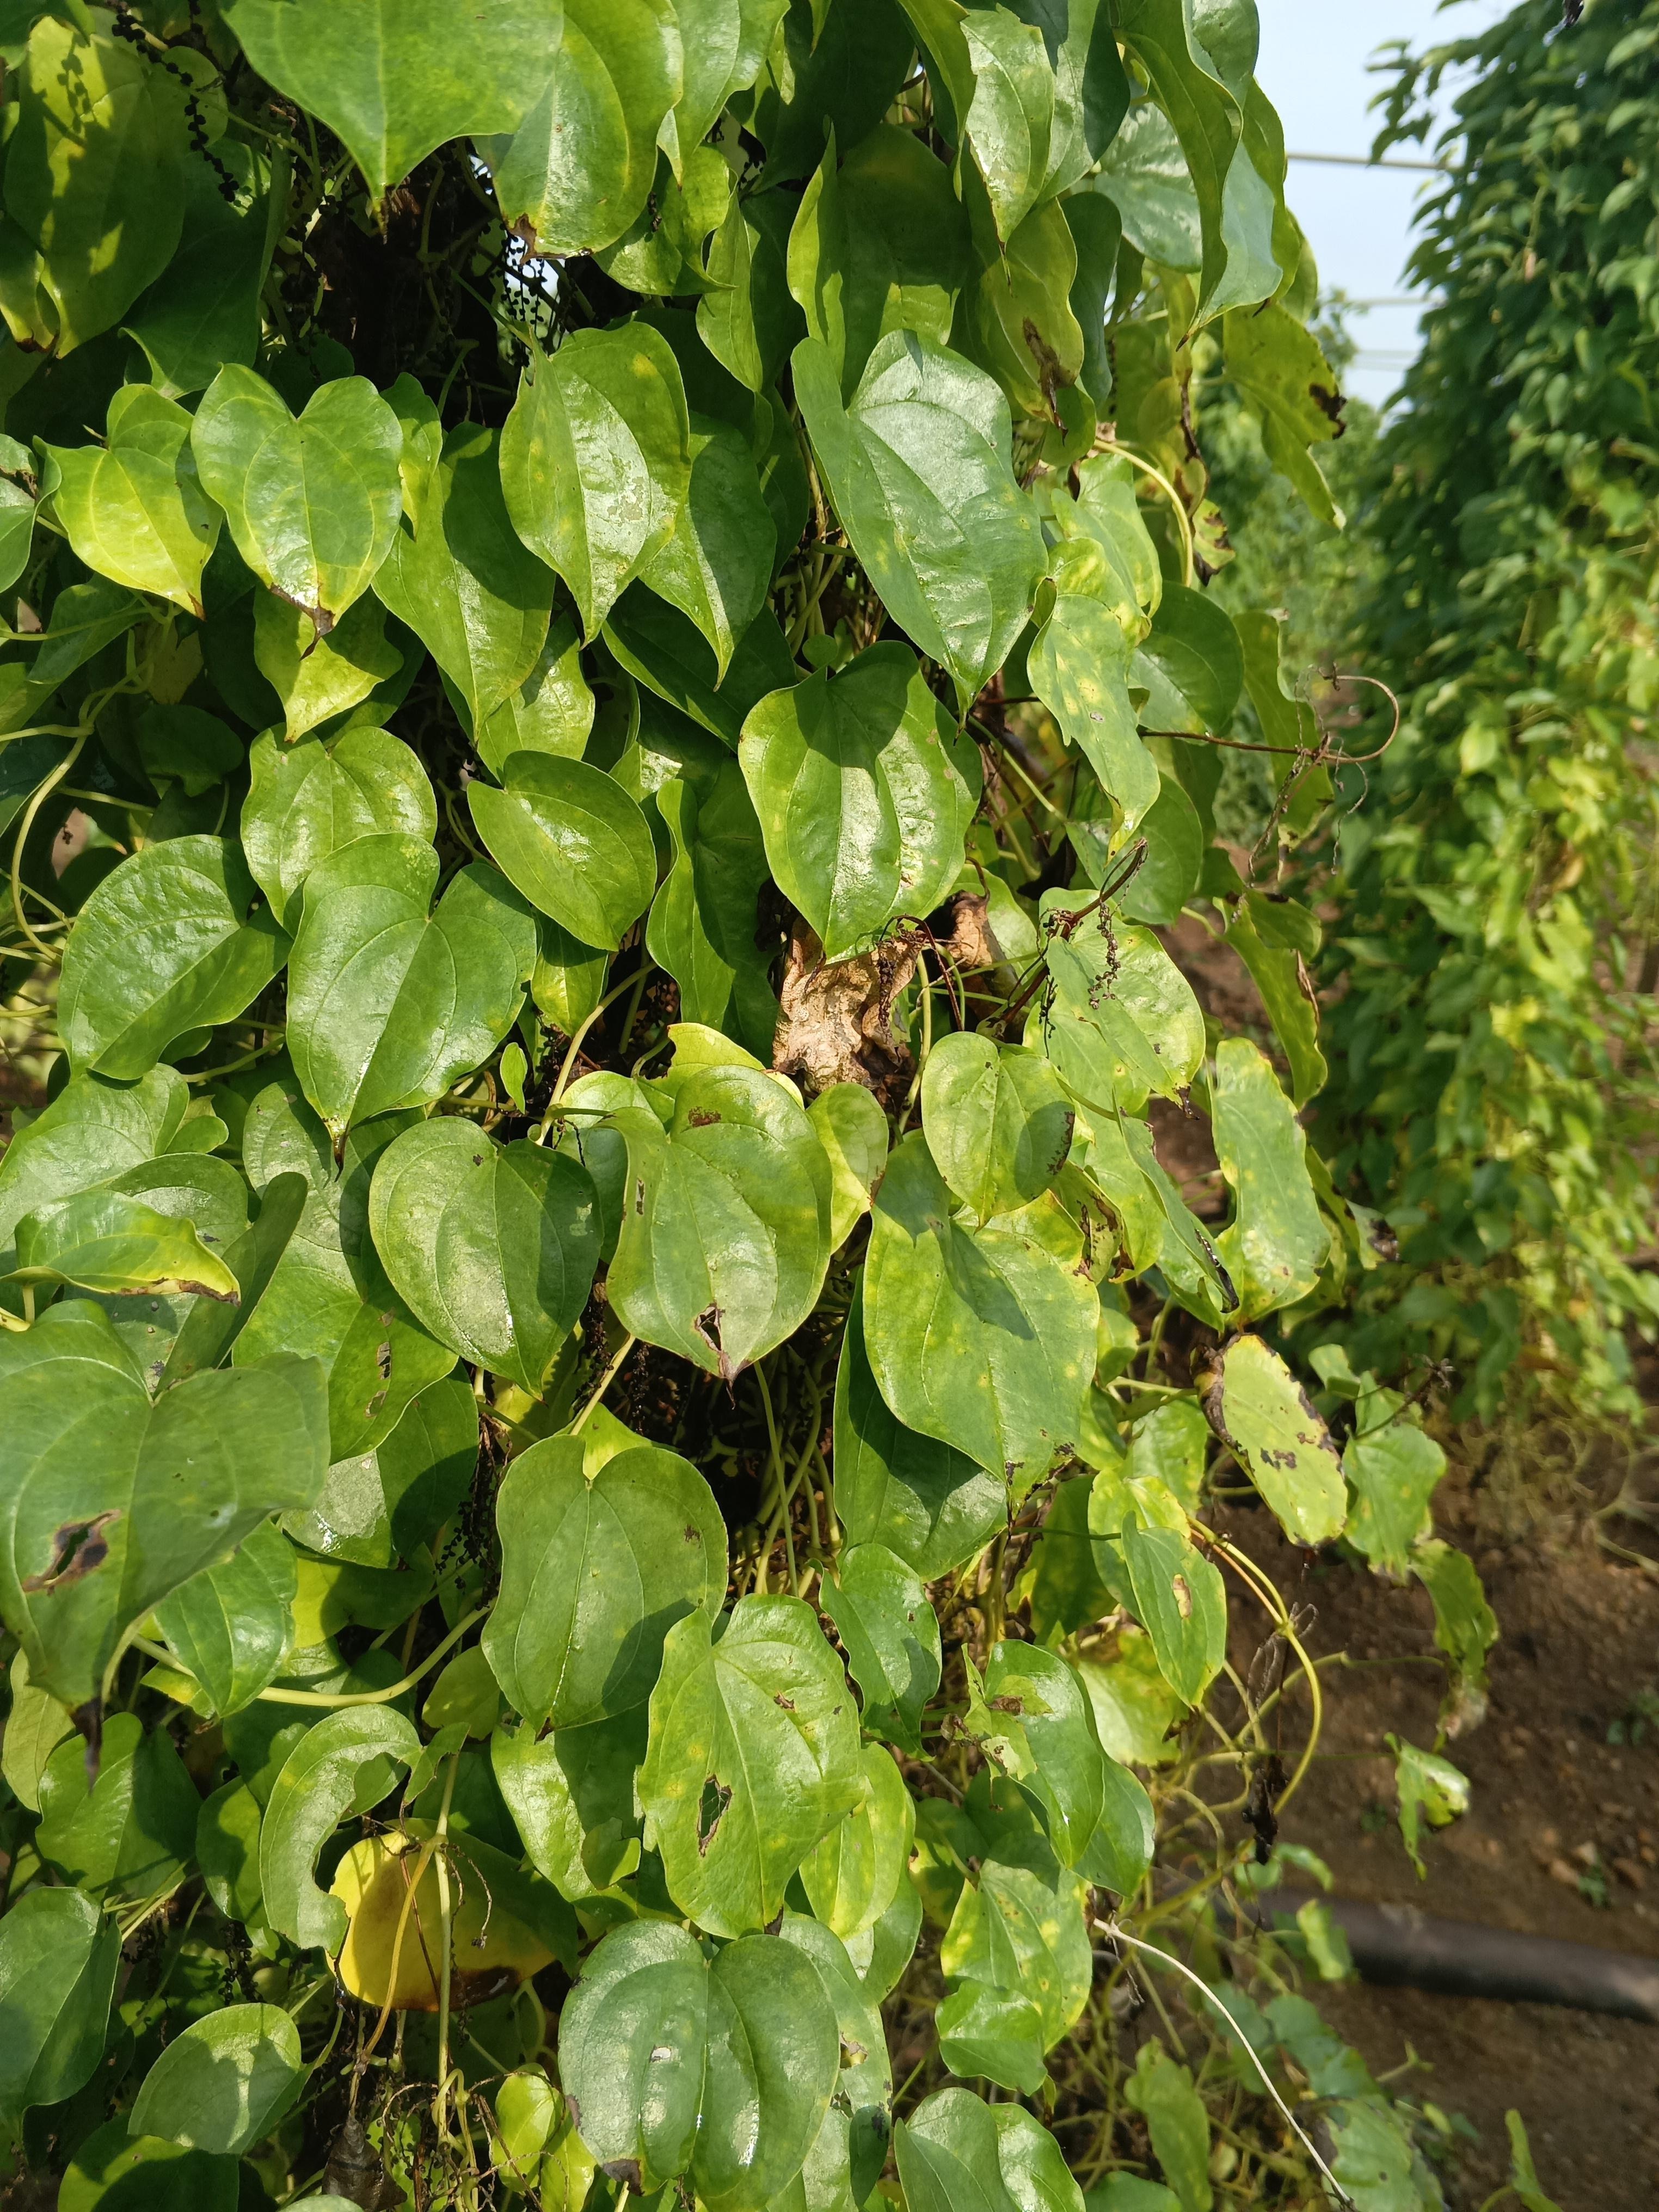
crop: yam
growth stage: maturity
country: Nigeria
